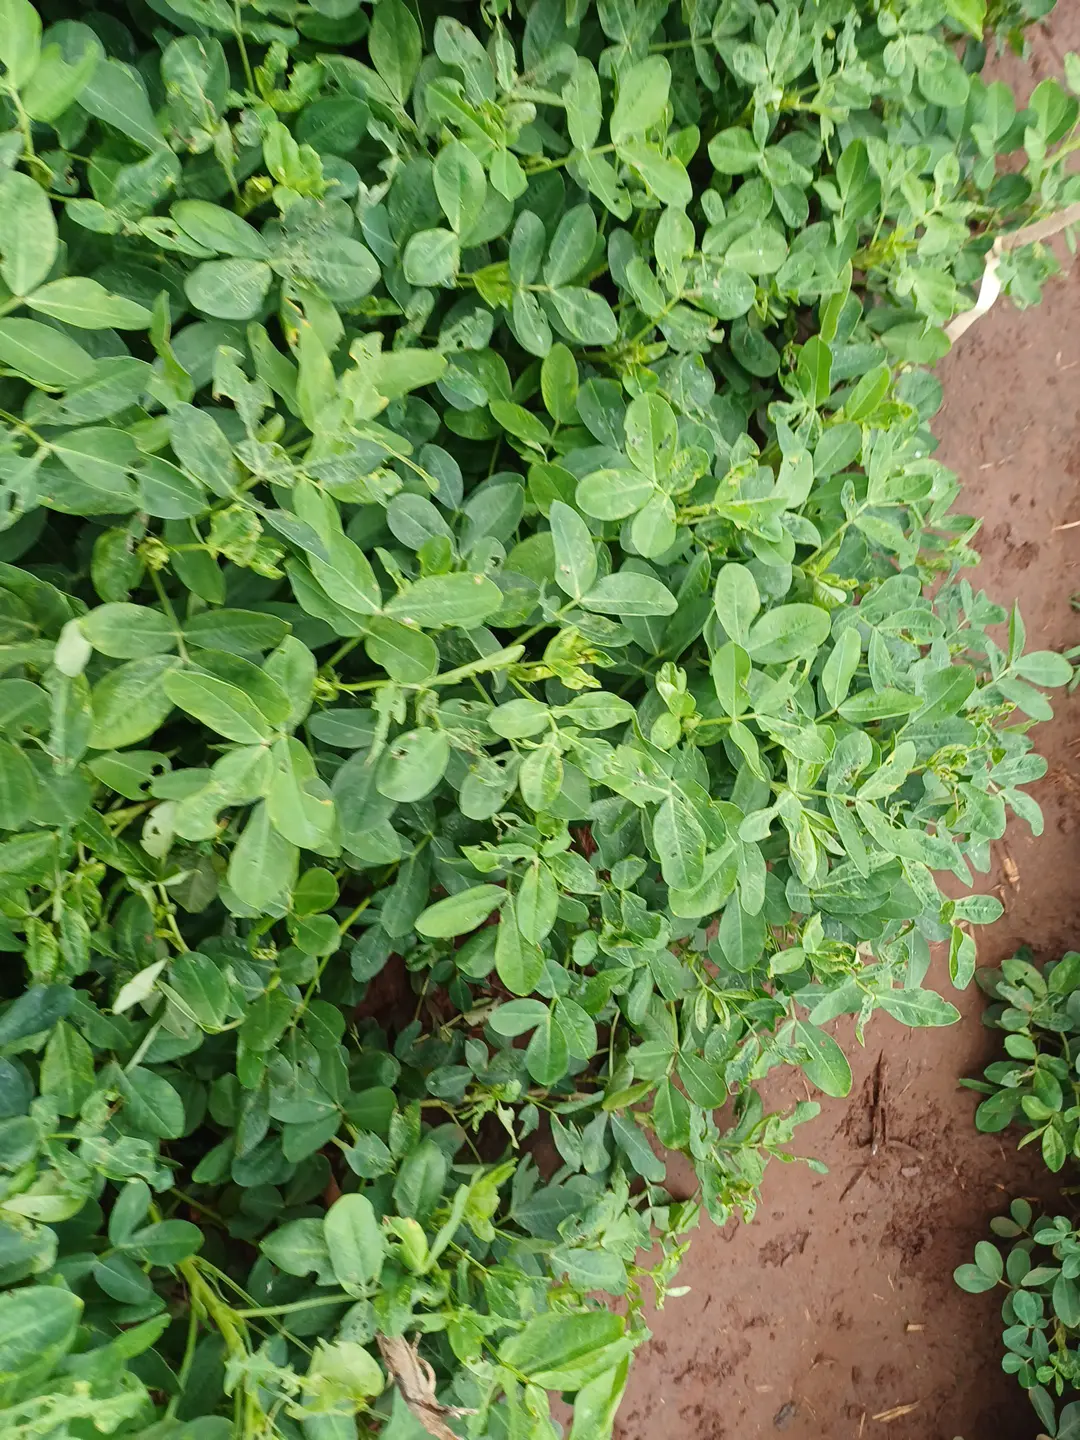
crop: groundnut
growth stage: pegging
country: Kenya
